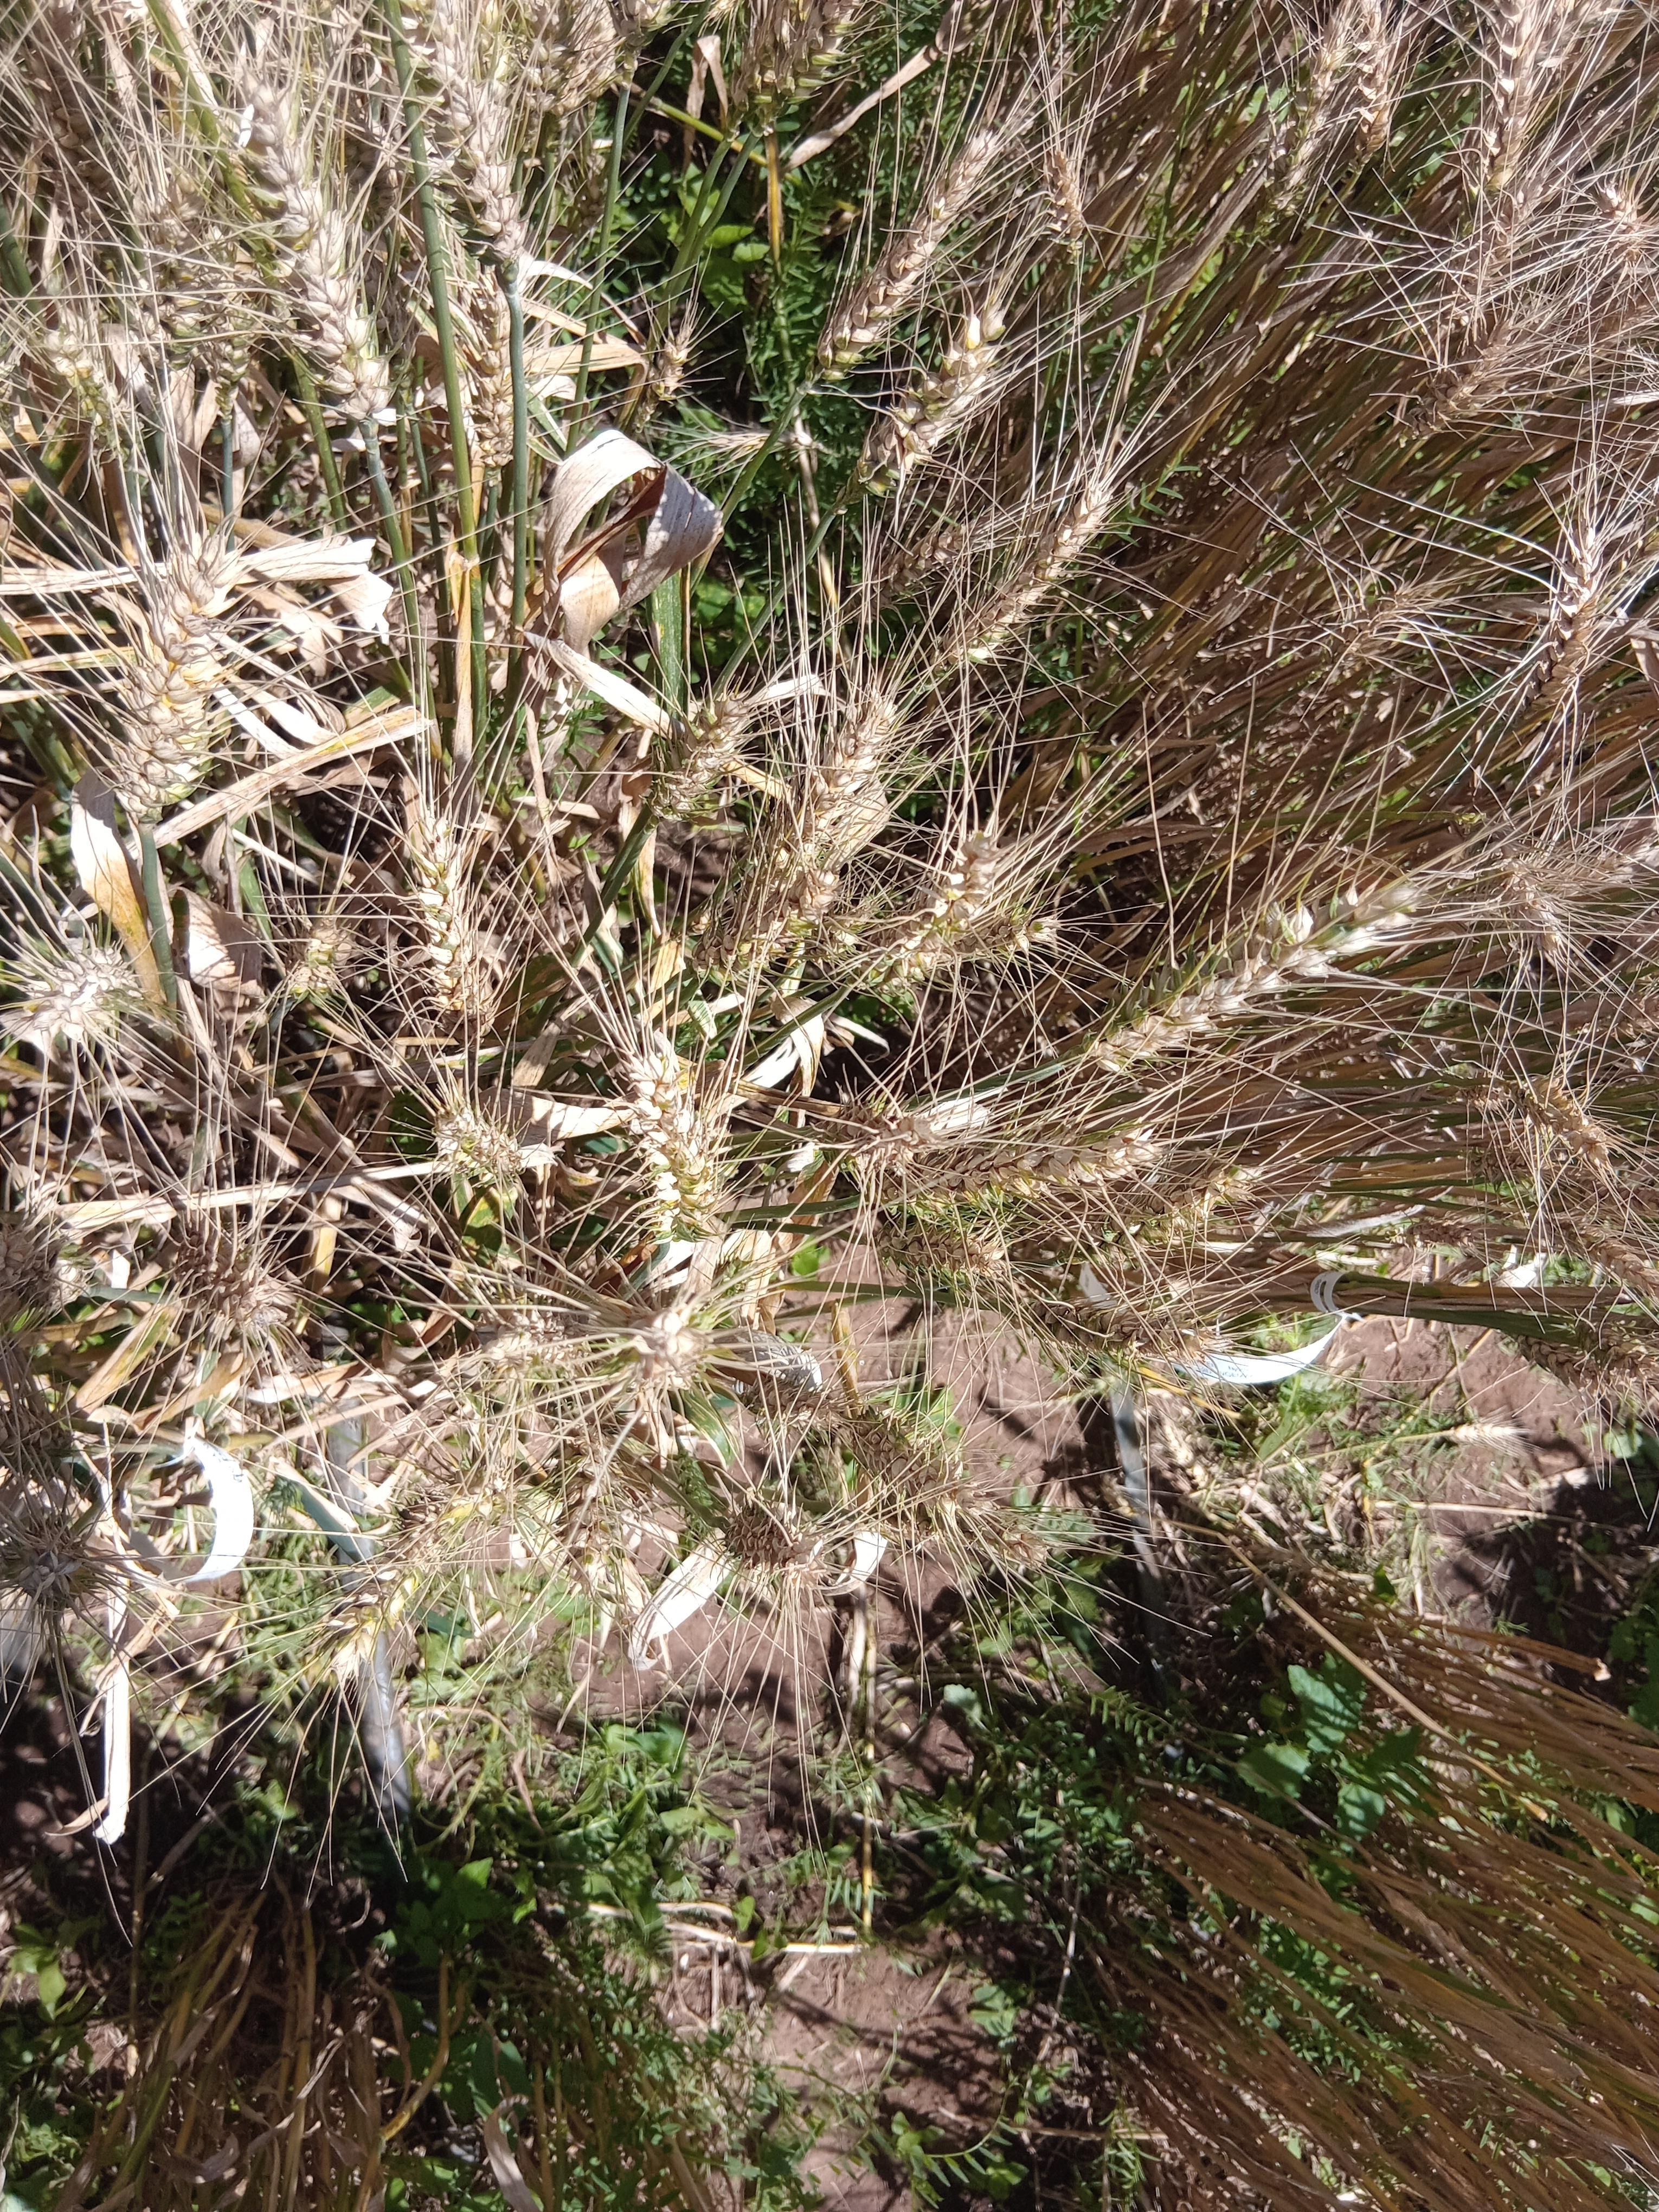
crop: wheat
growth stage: maturity
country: Kenya
